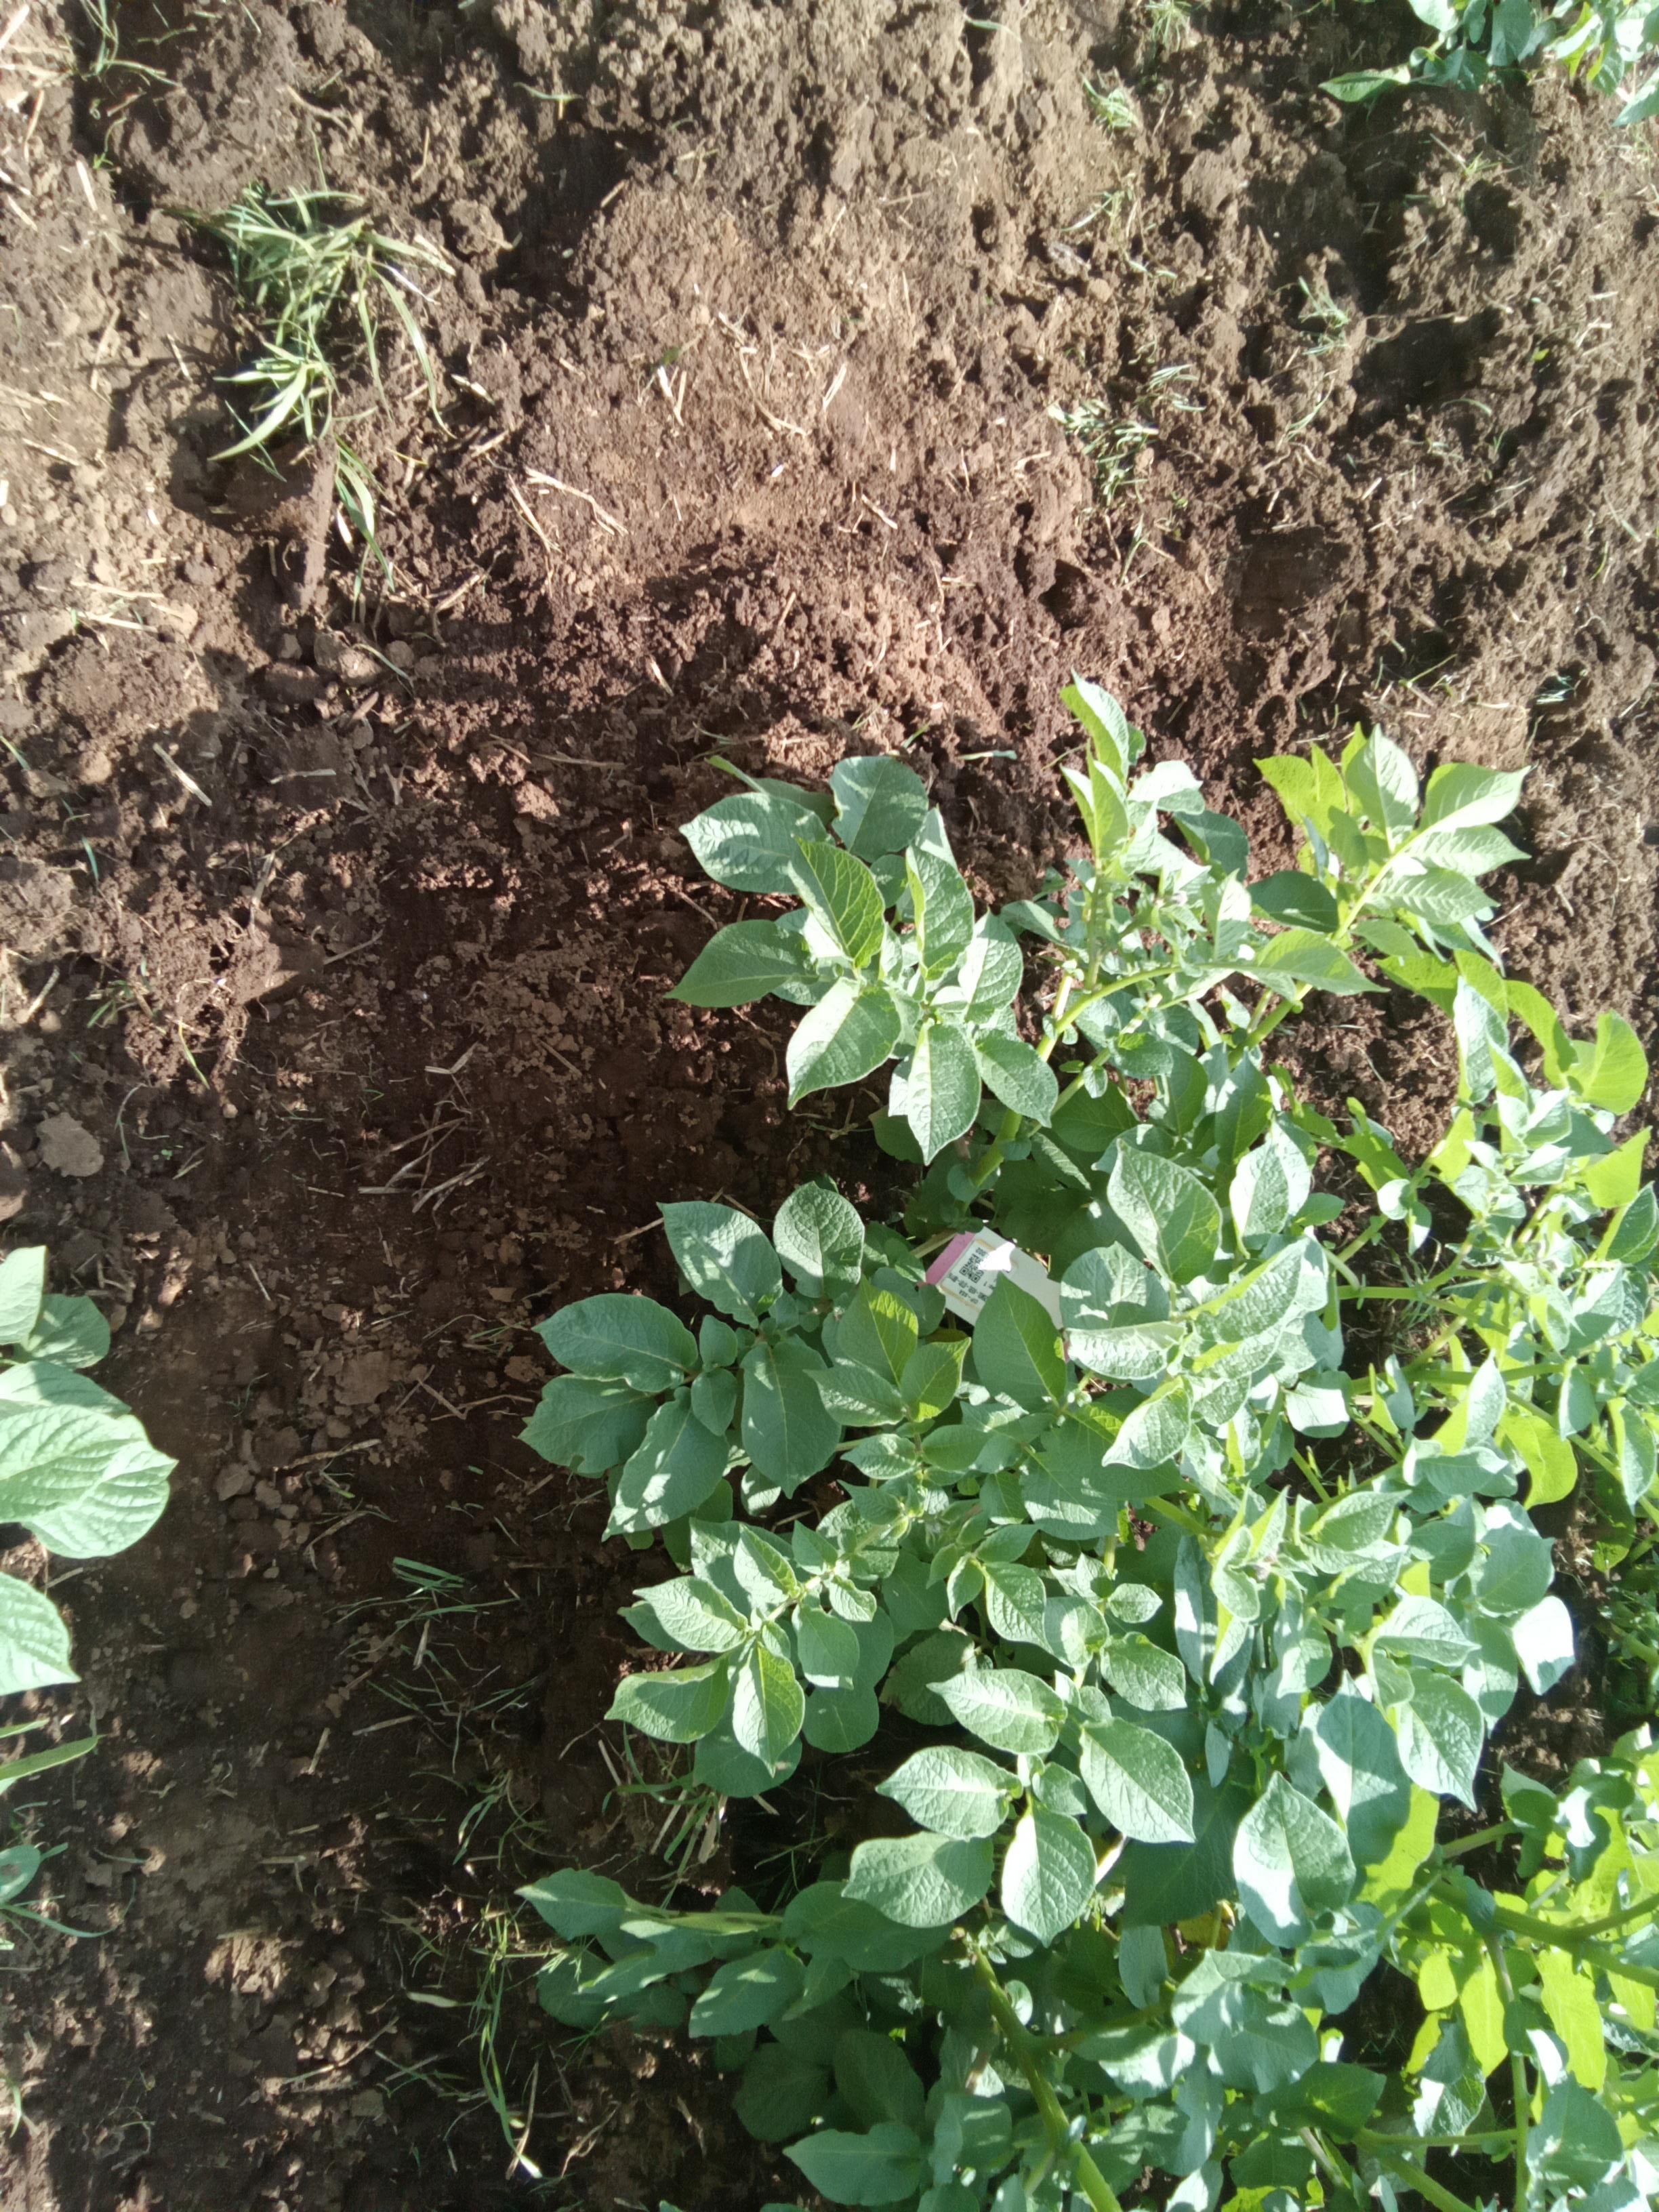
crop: potato
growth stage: flowering
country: Kenya
